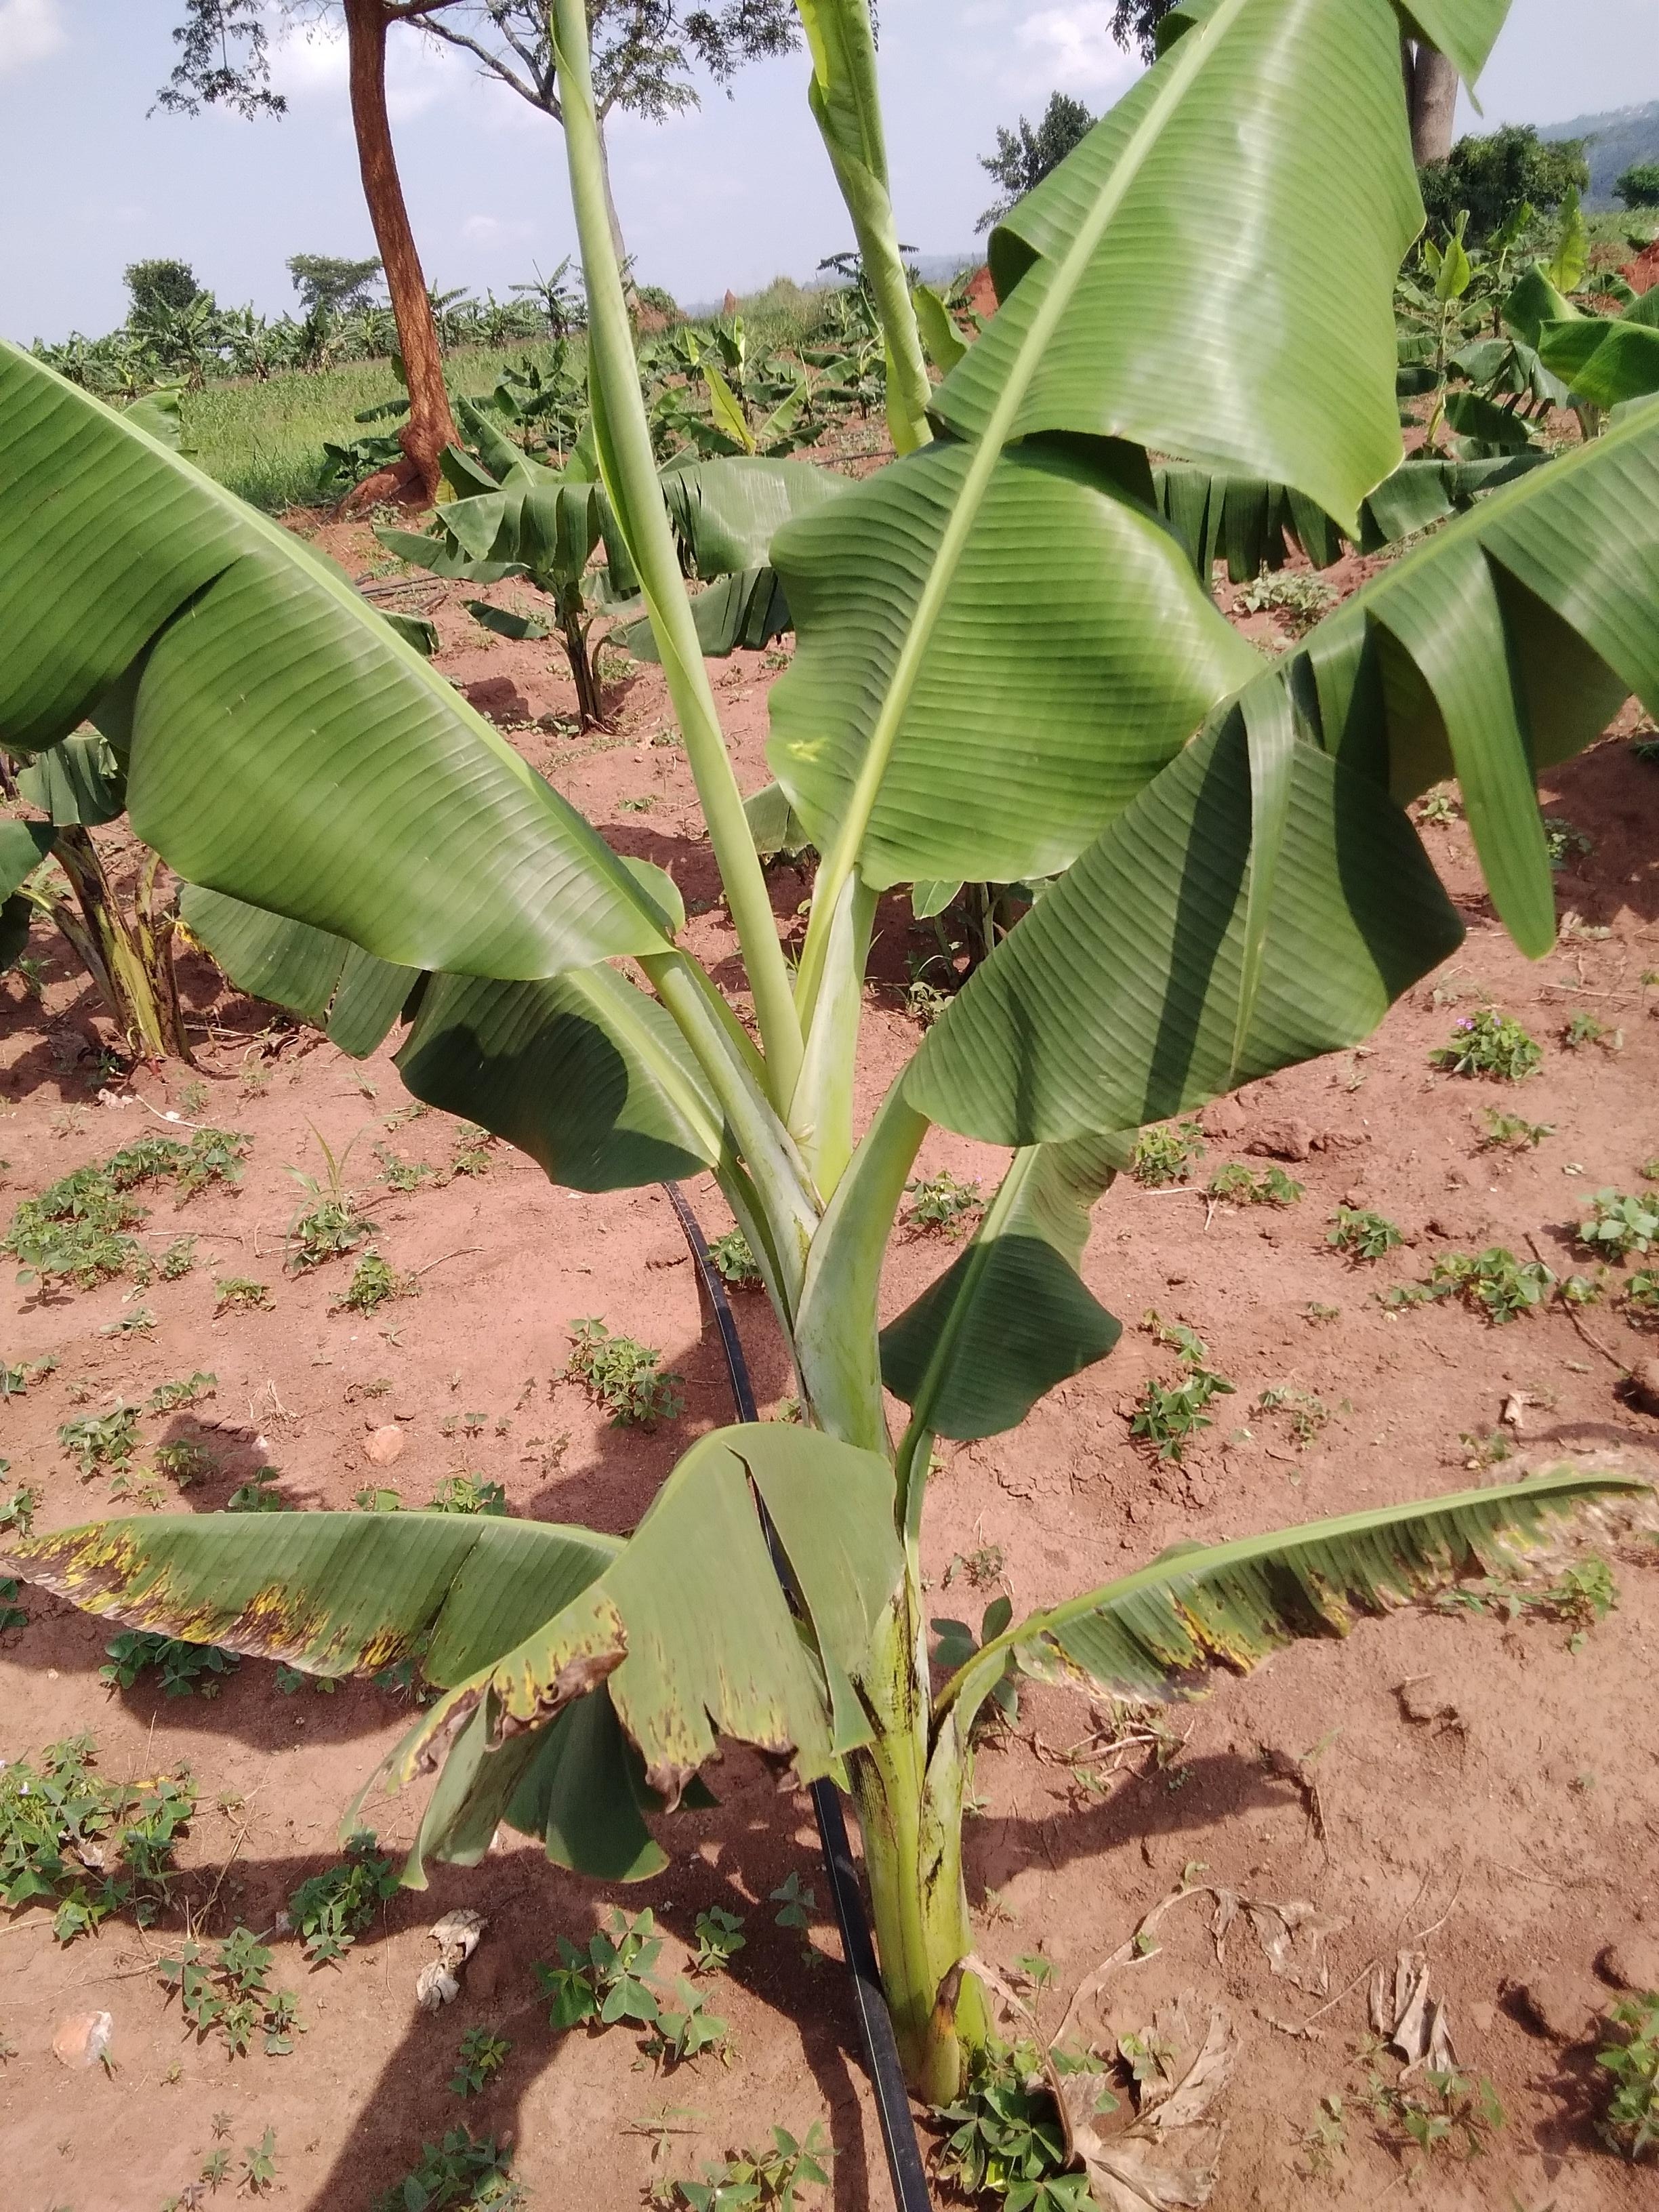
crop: banana
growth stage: vegetative
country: Uganda
